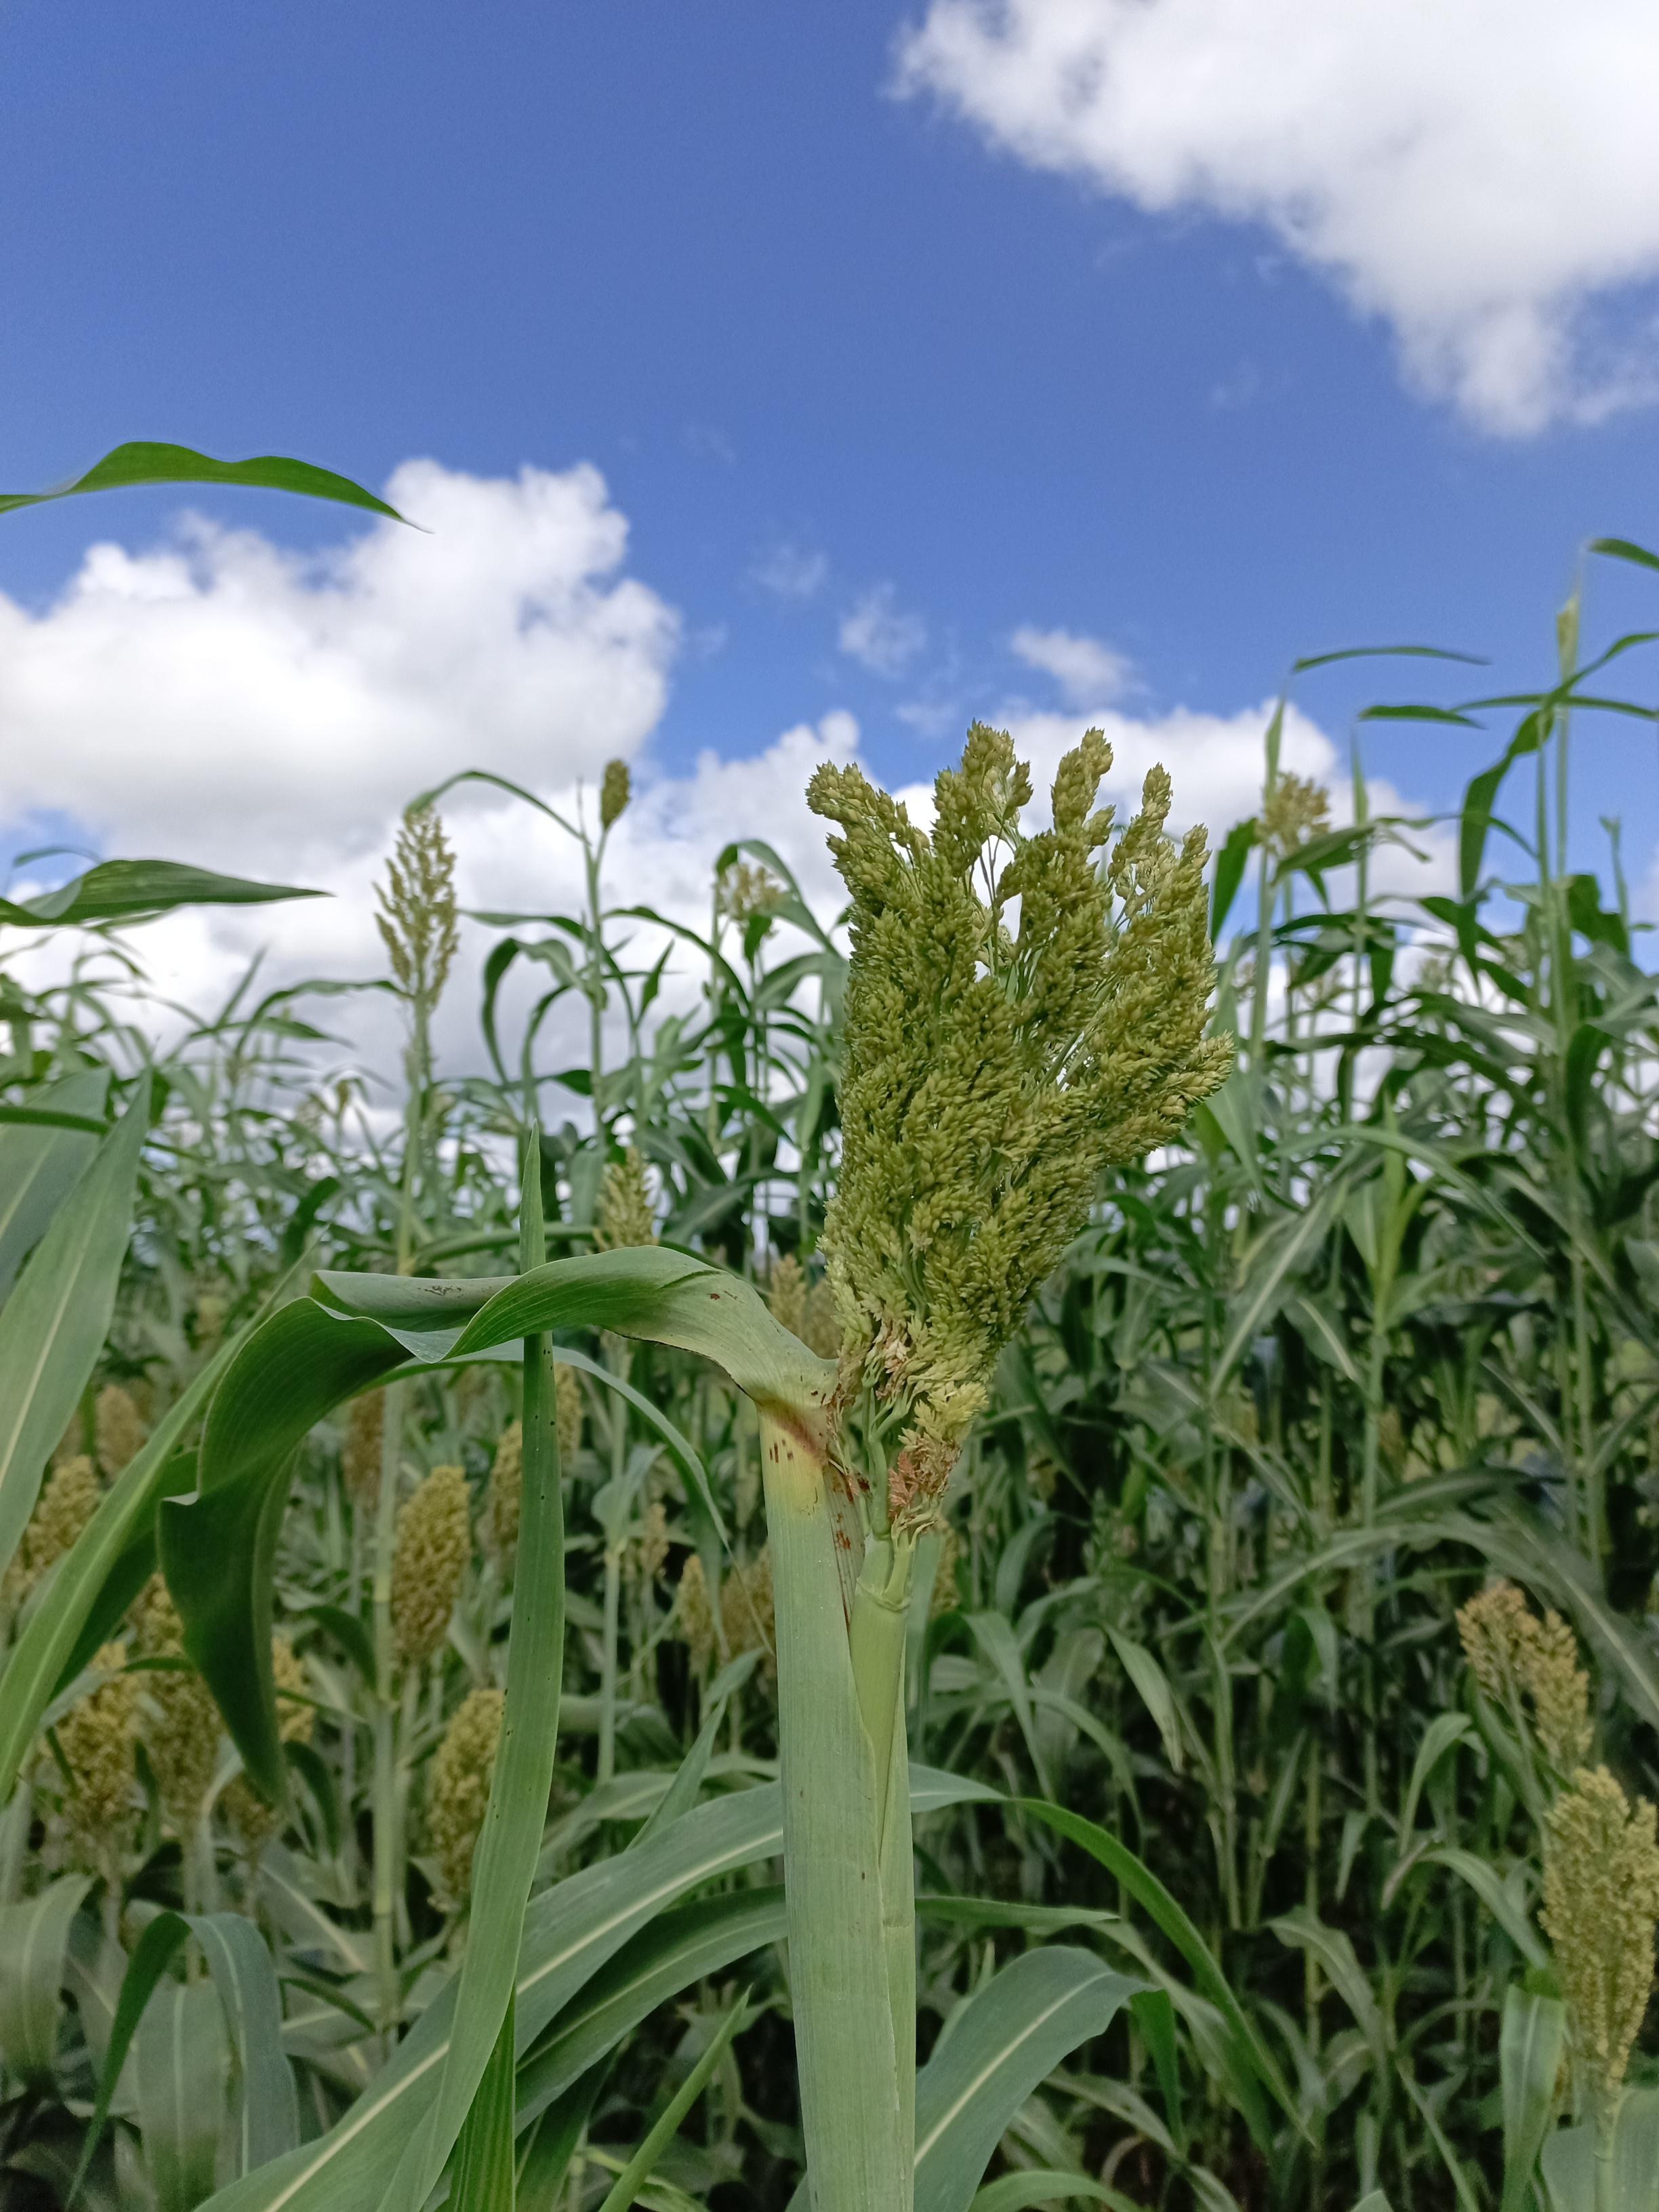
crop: sorghum
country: Tanzania
